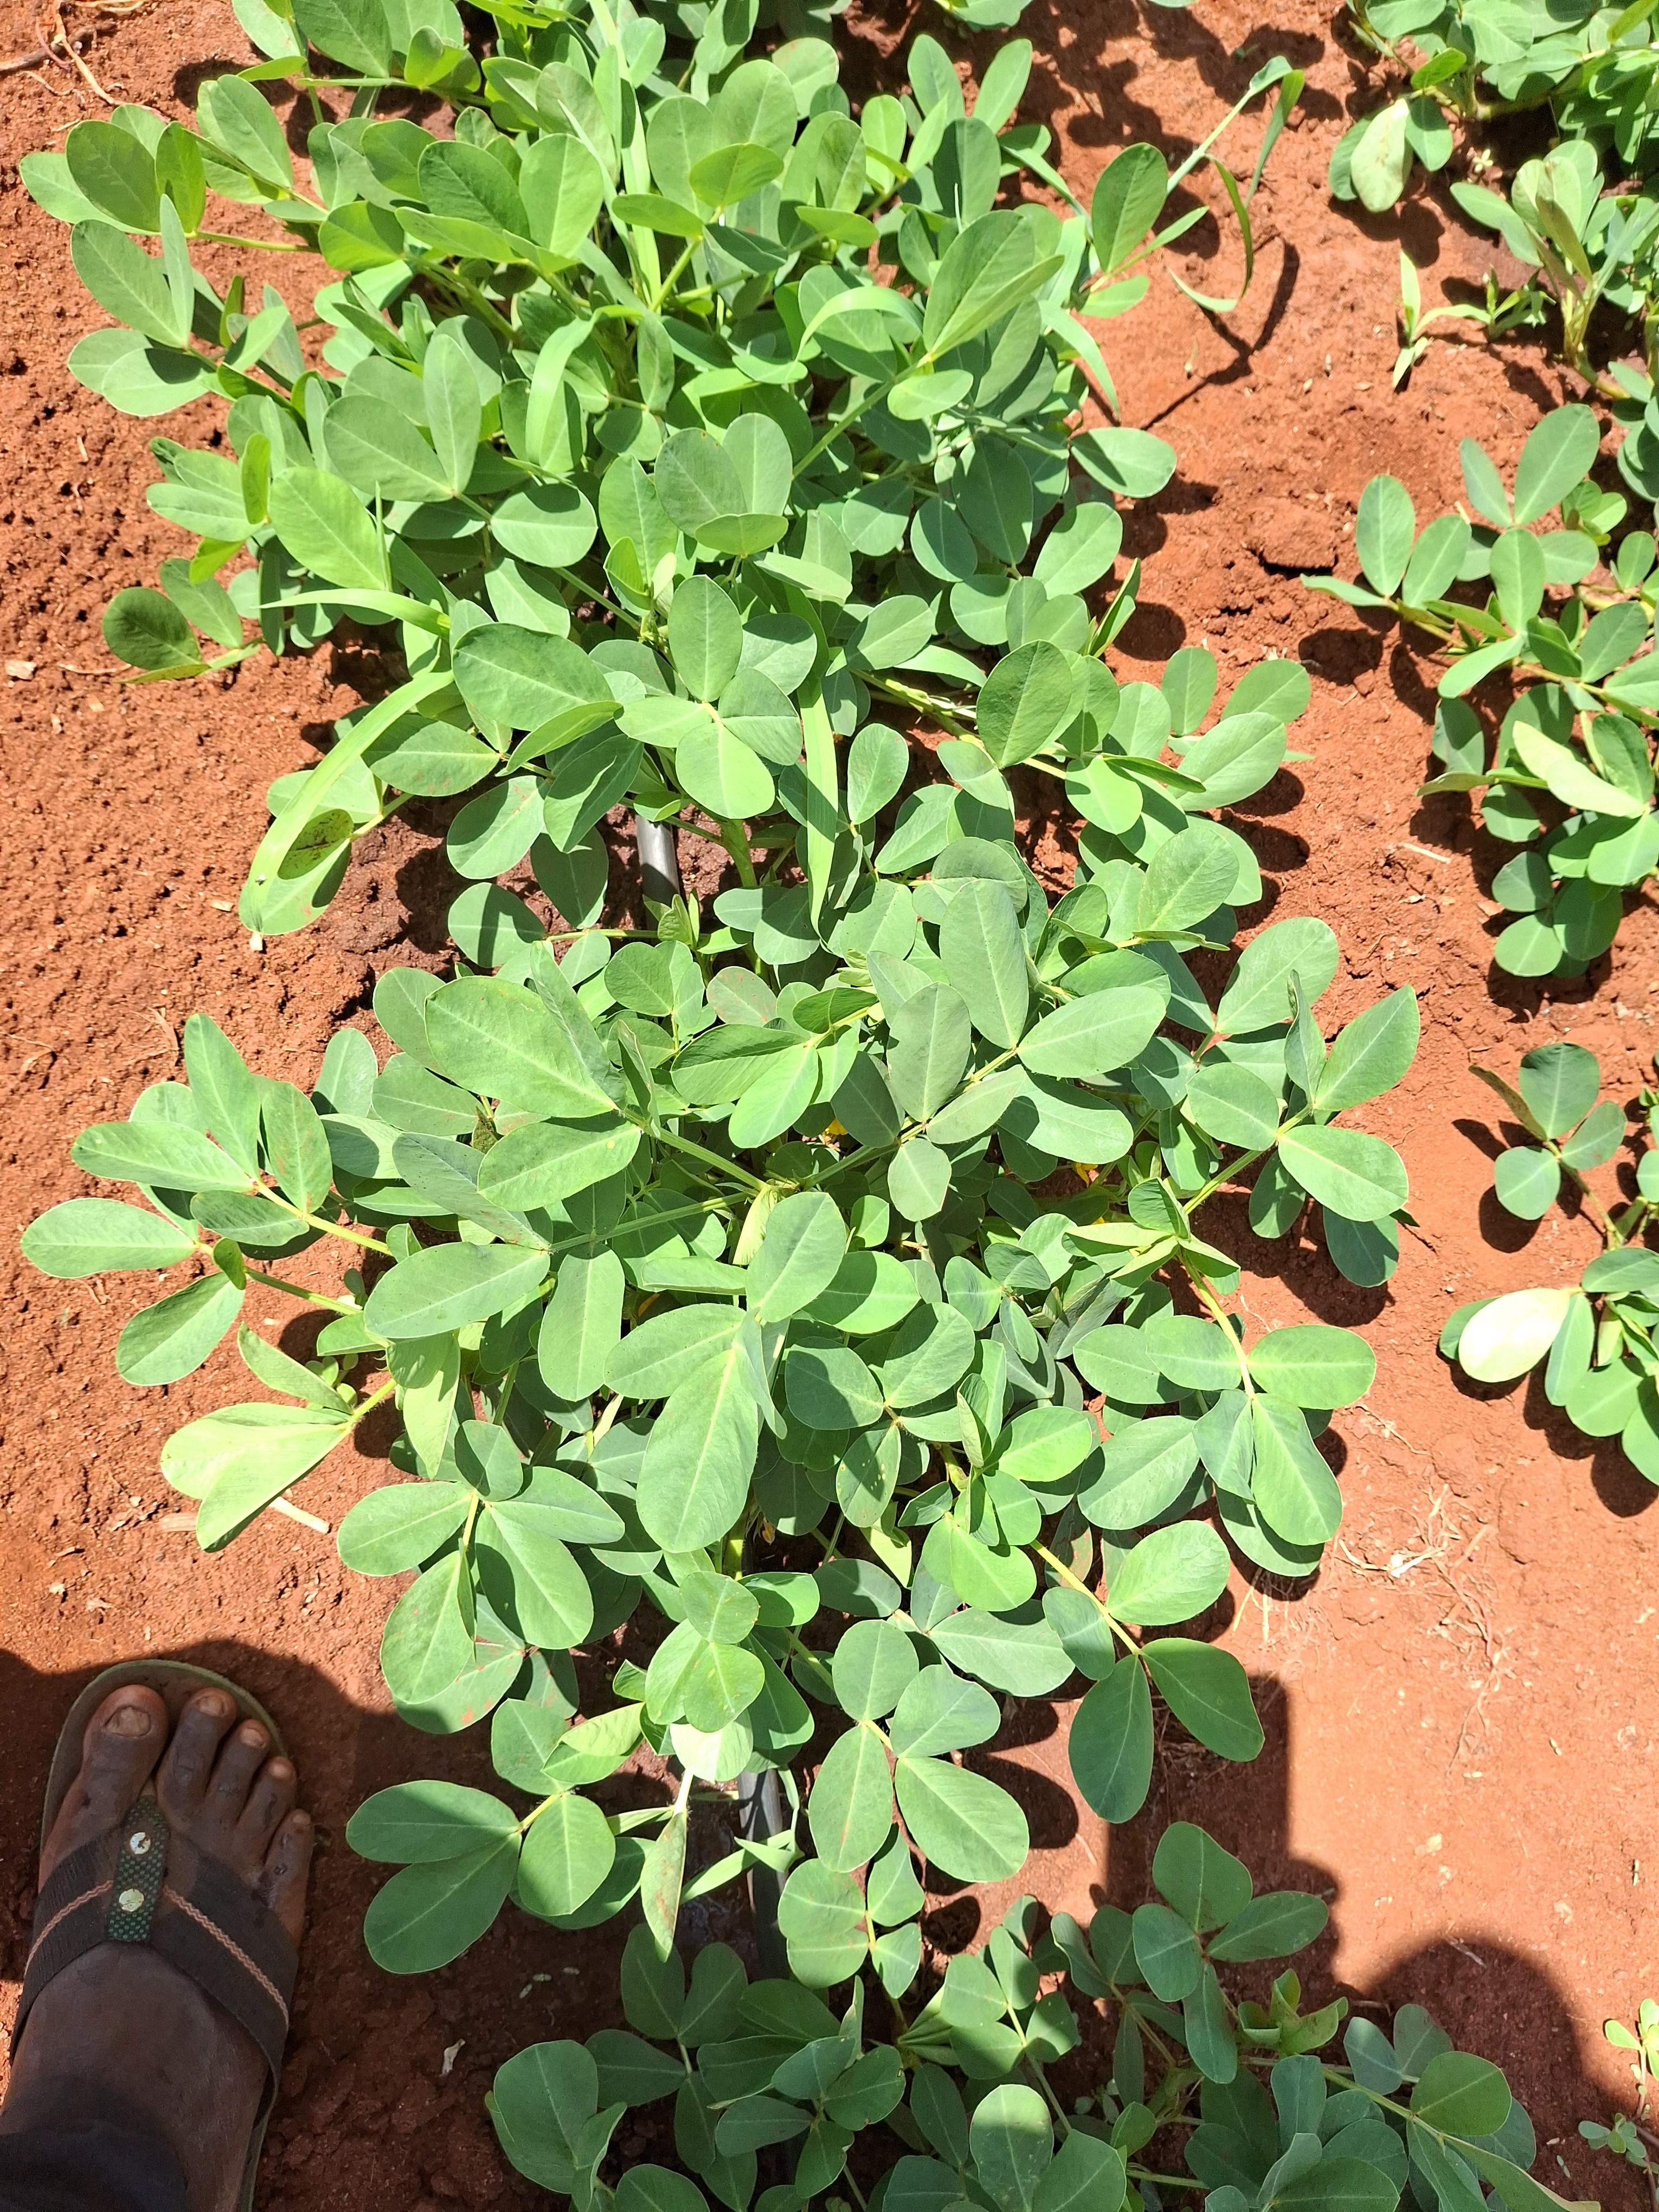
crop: groundnut
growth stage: flowering
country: Kenya
